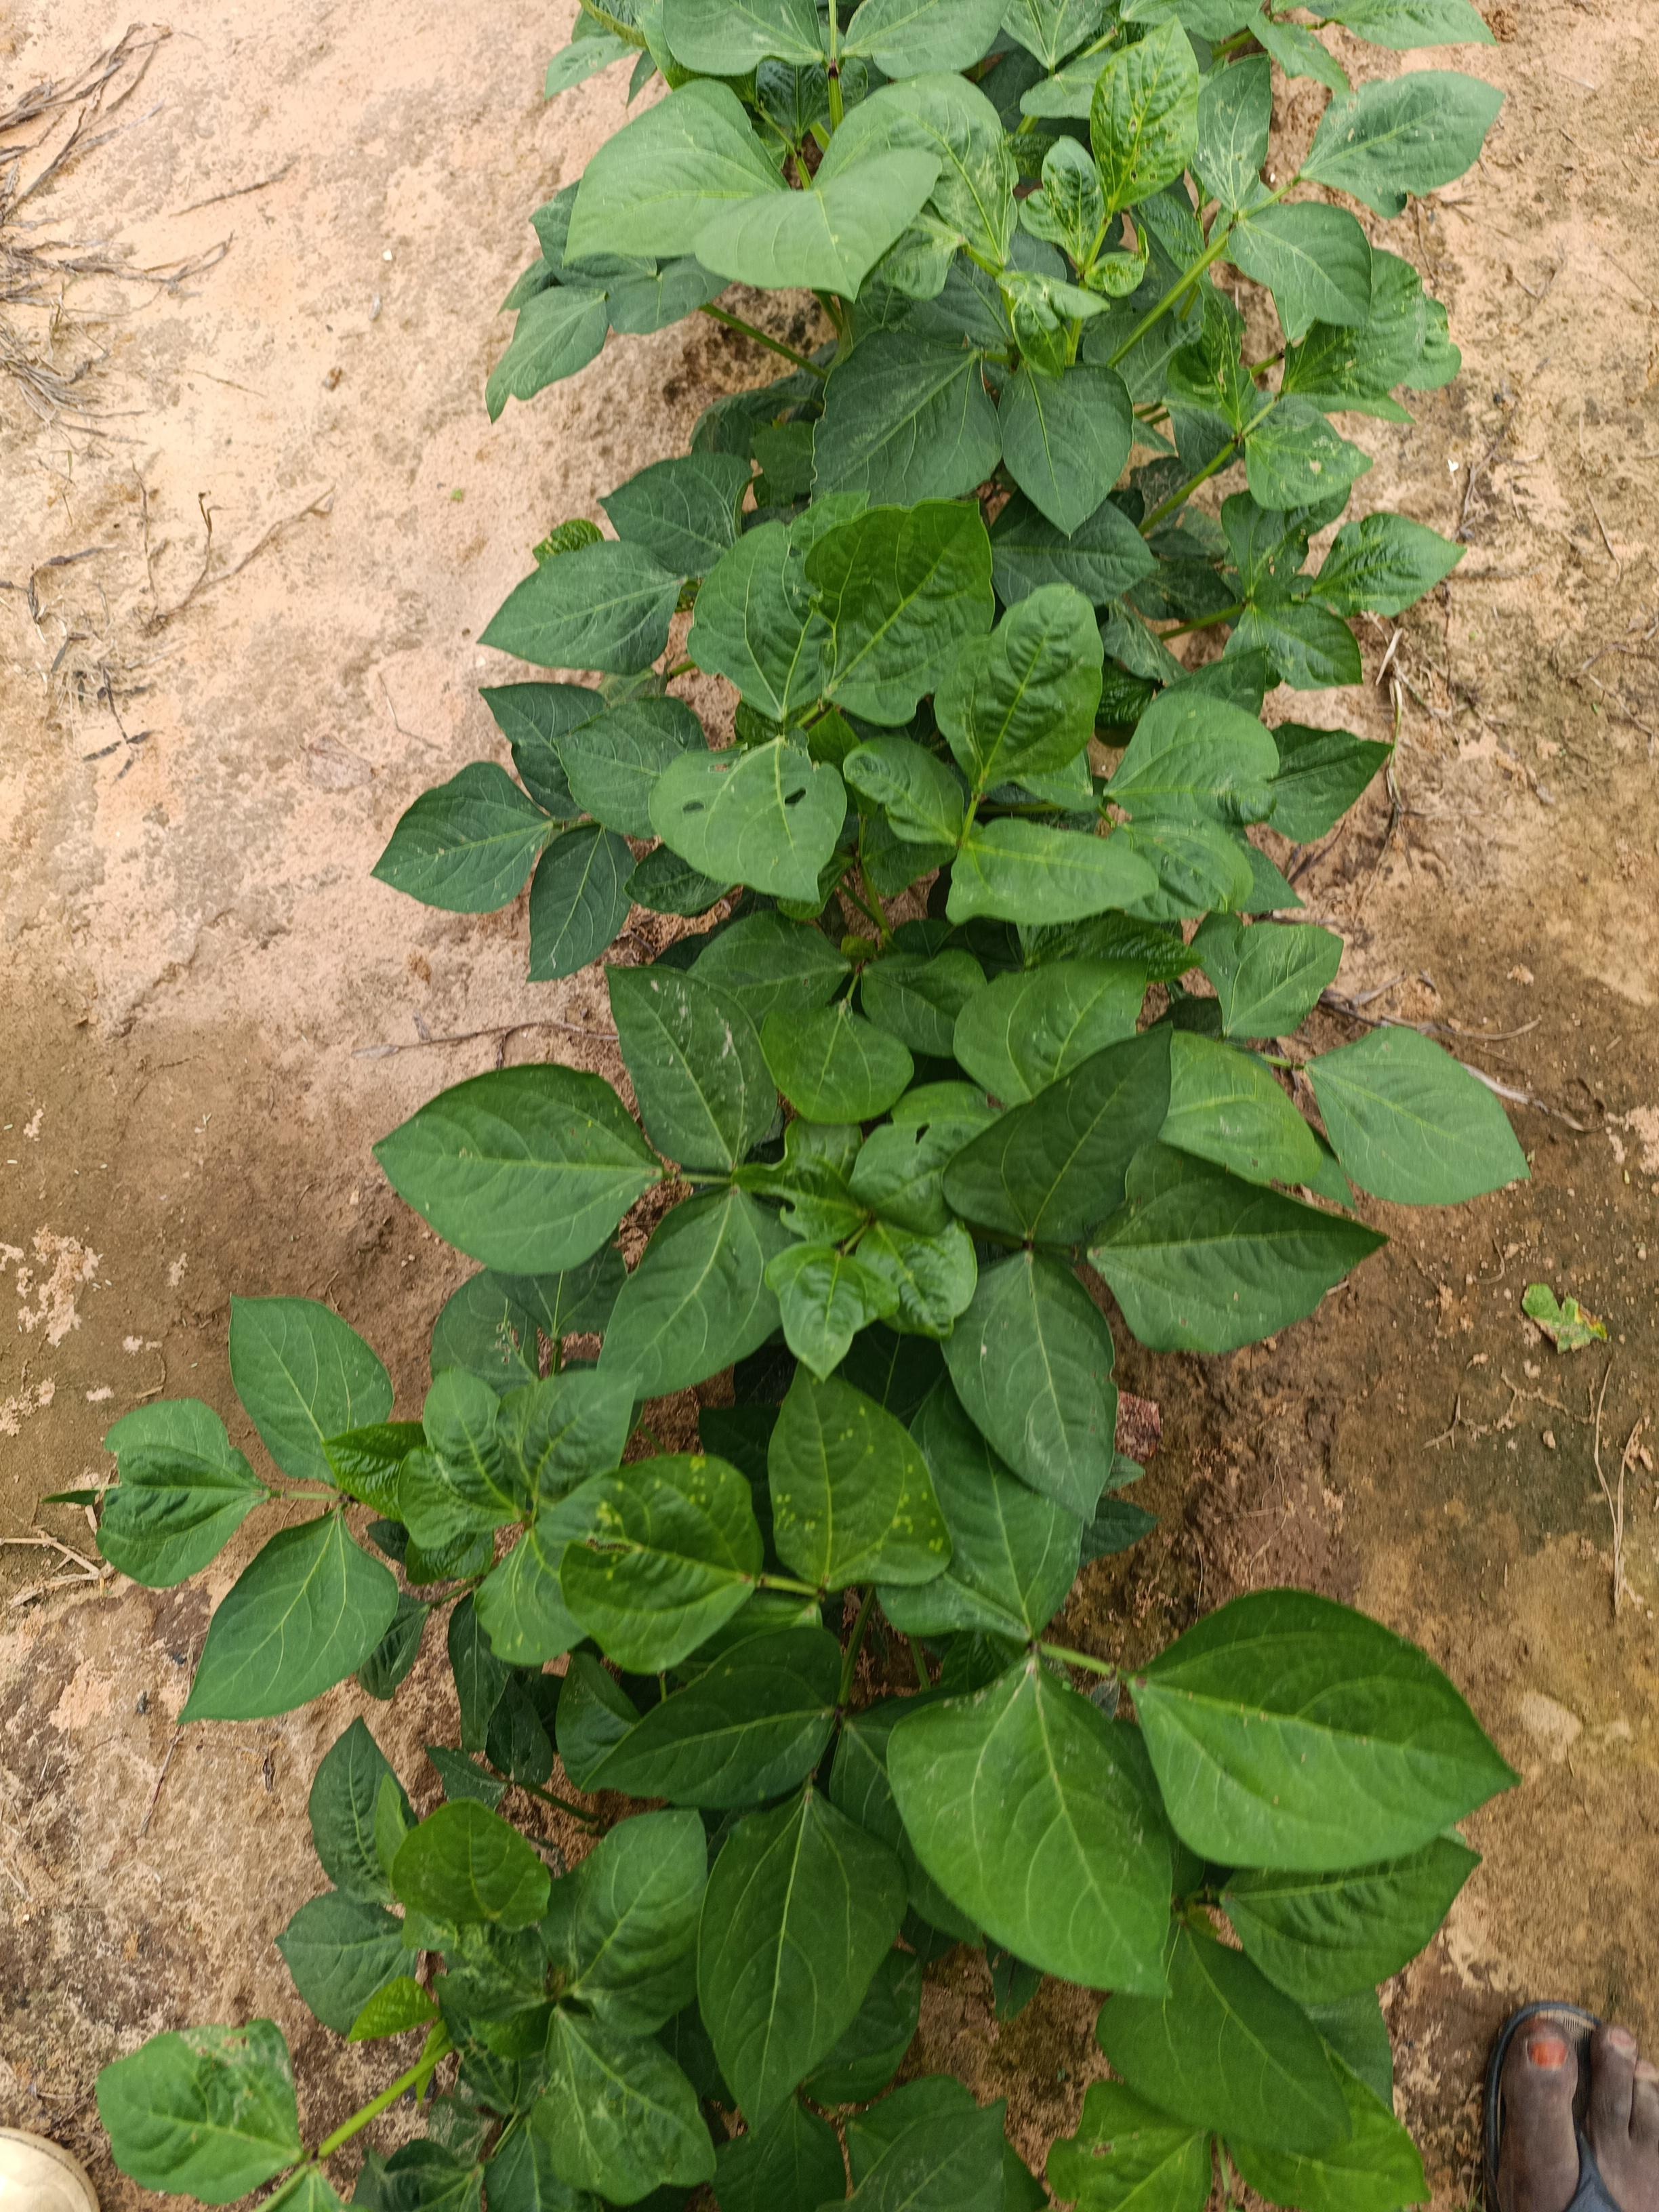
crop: cowpea
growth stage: emergence
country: Nigeria
